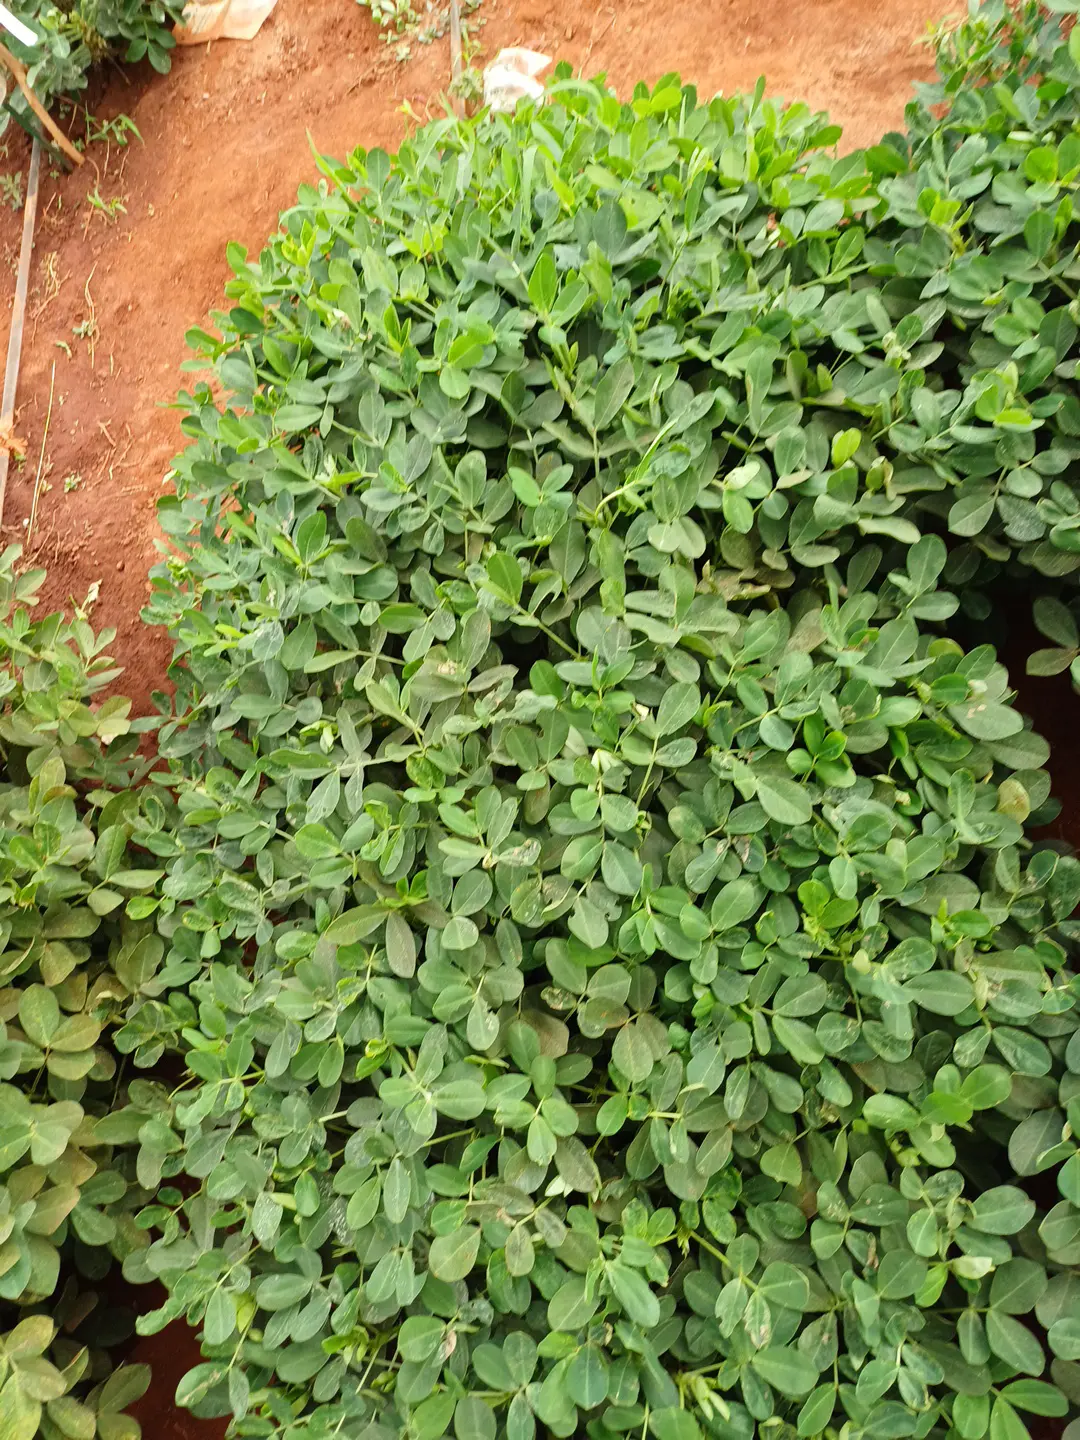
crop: groundnut
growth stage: pegging
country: Kenya
